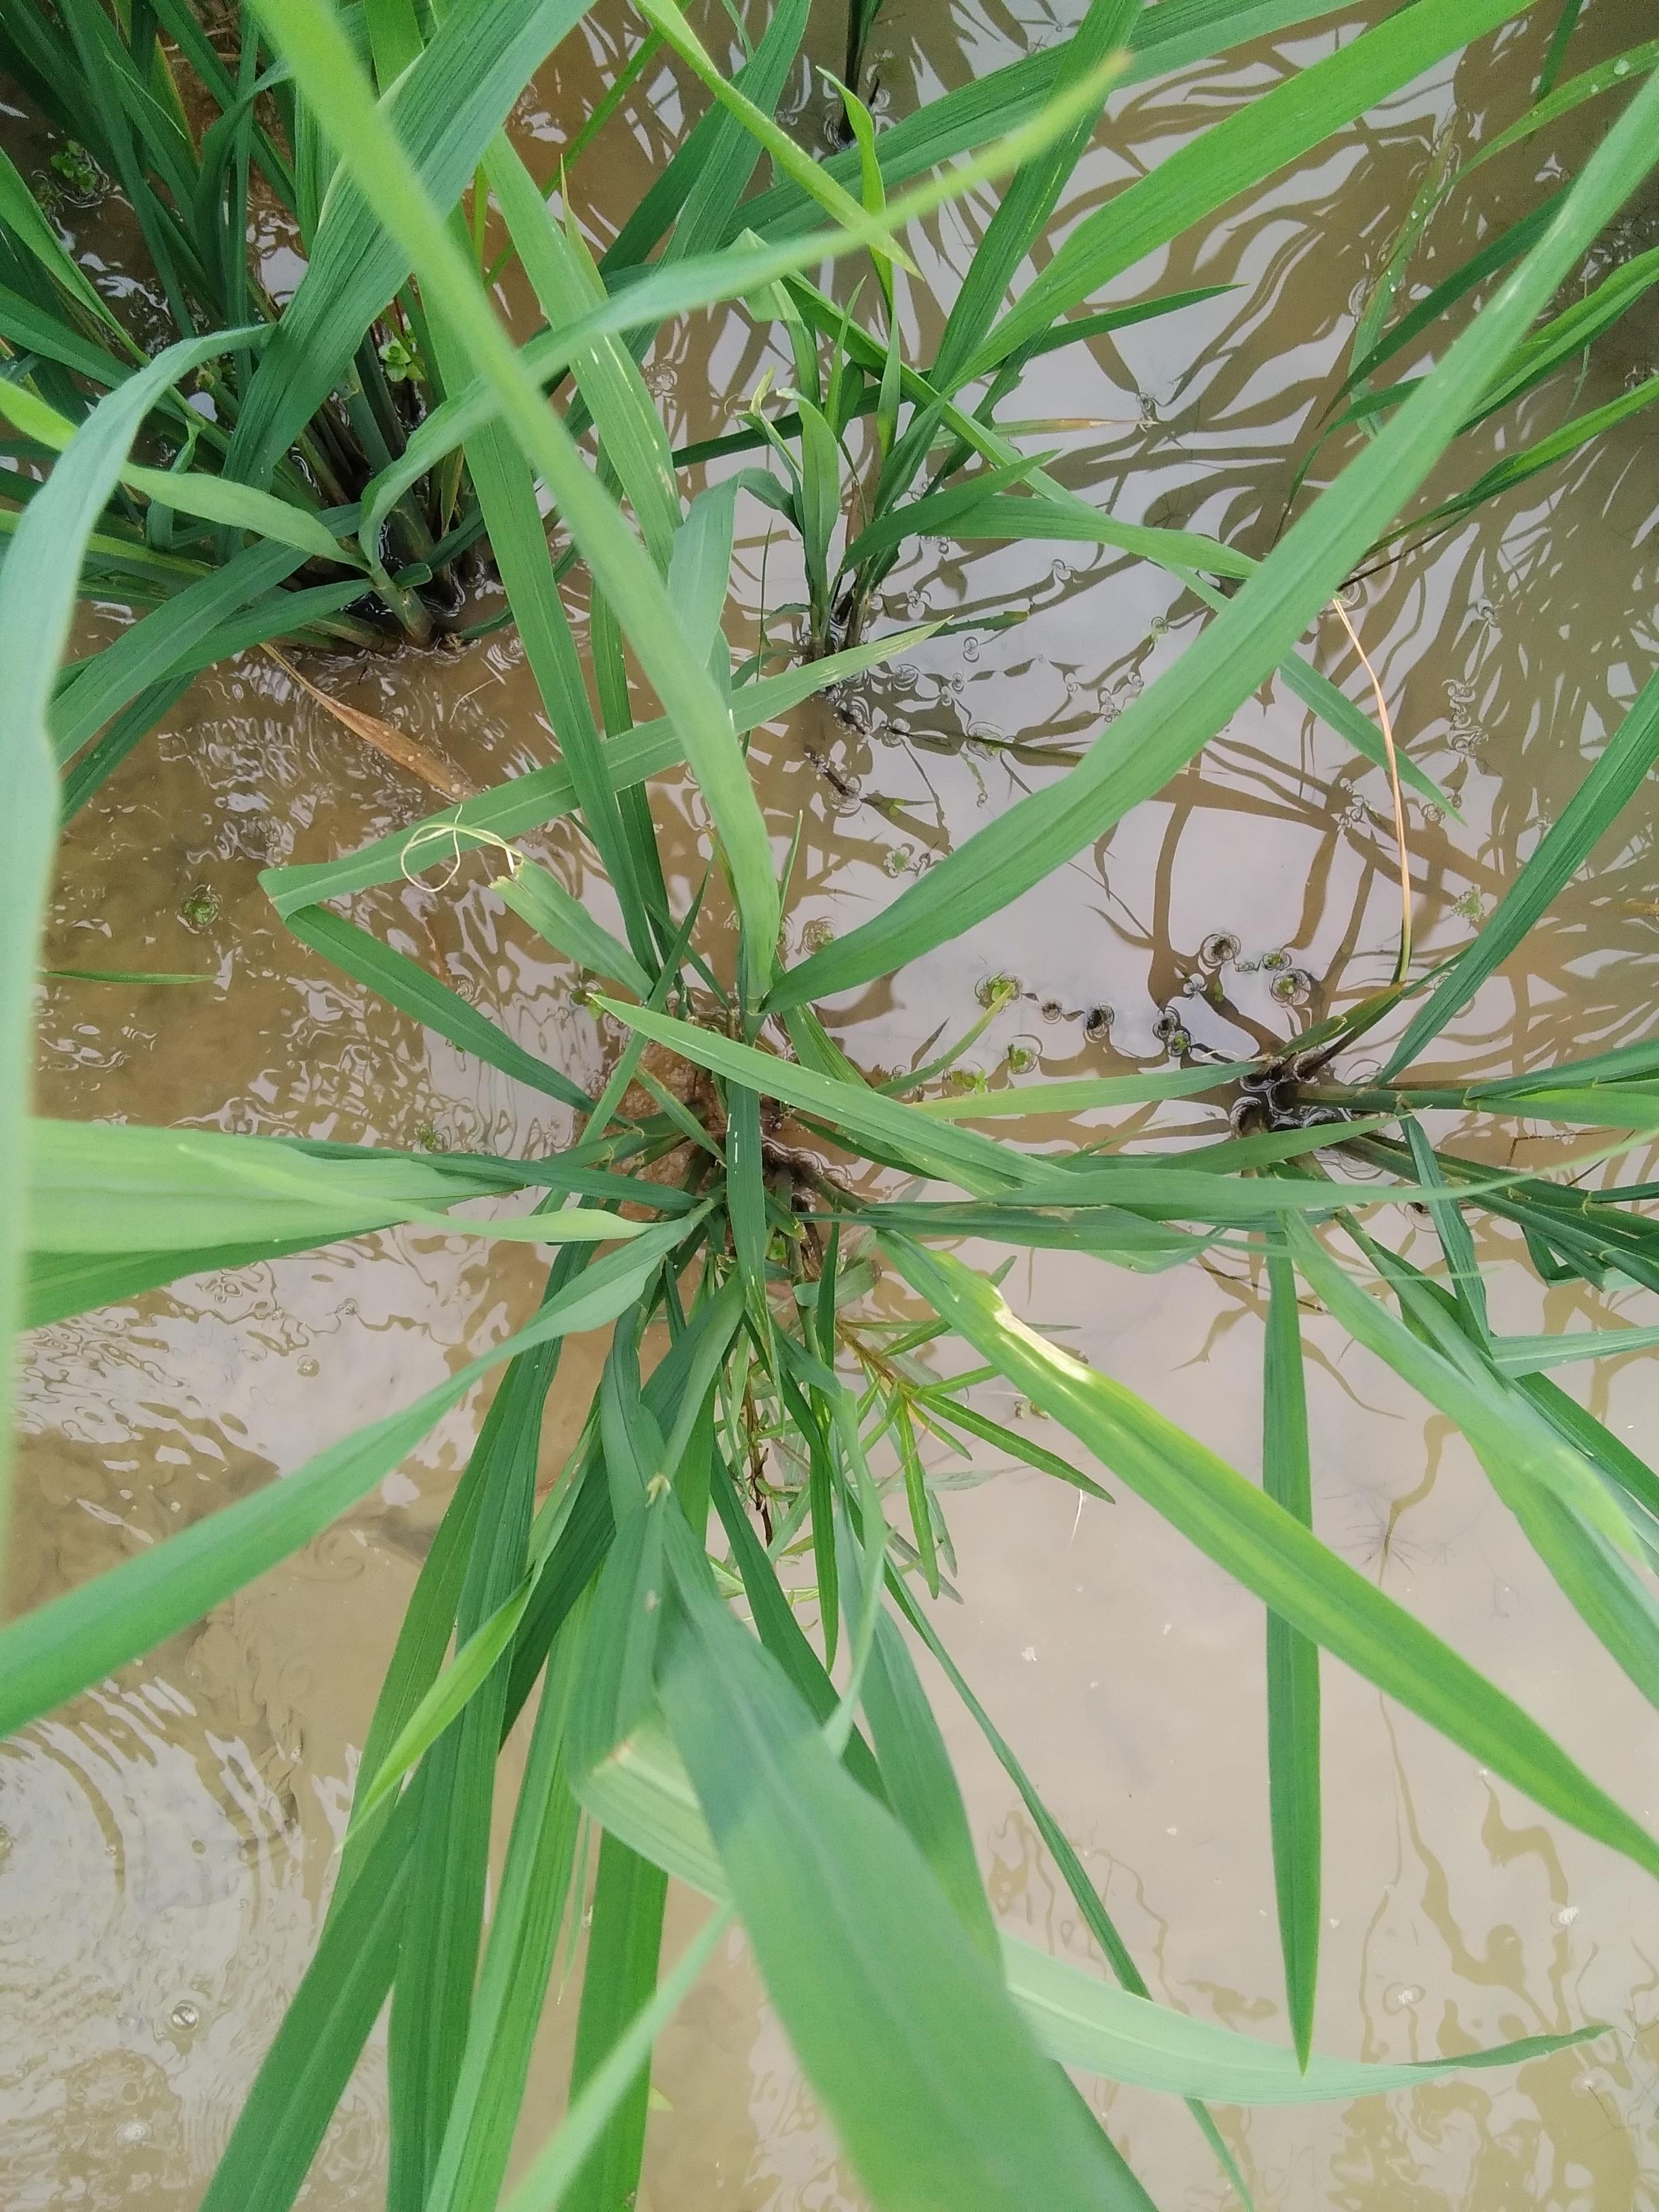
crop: rice
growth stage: booting
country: Nigeria
